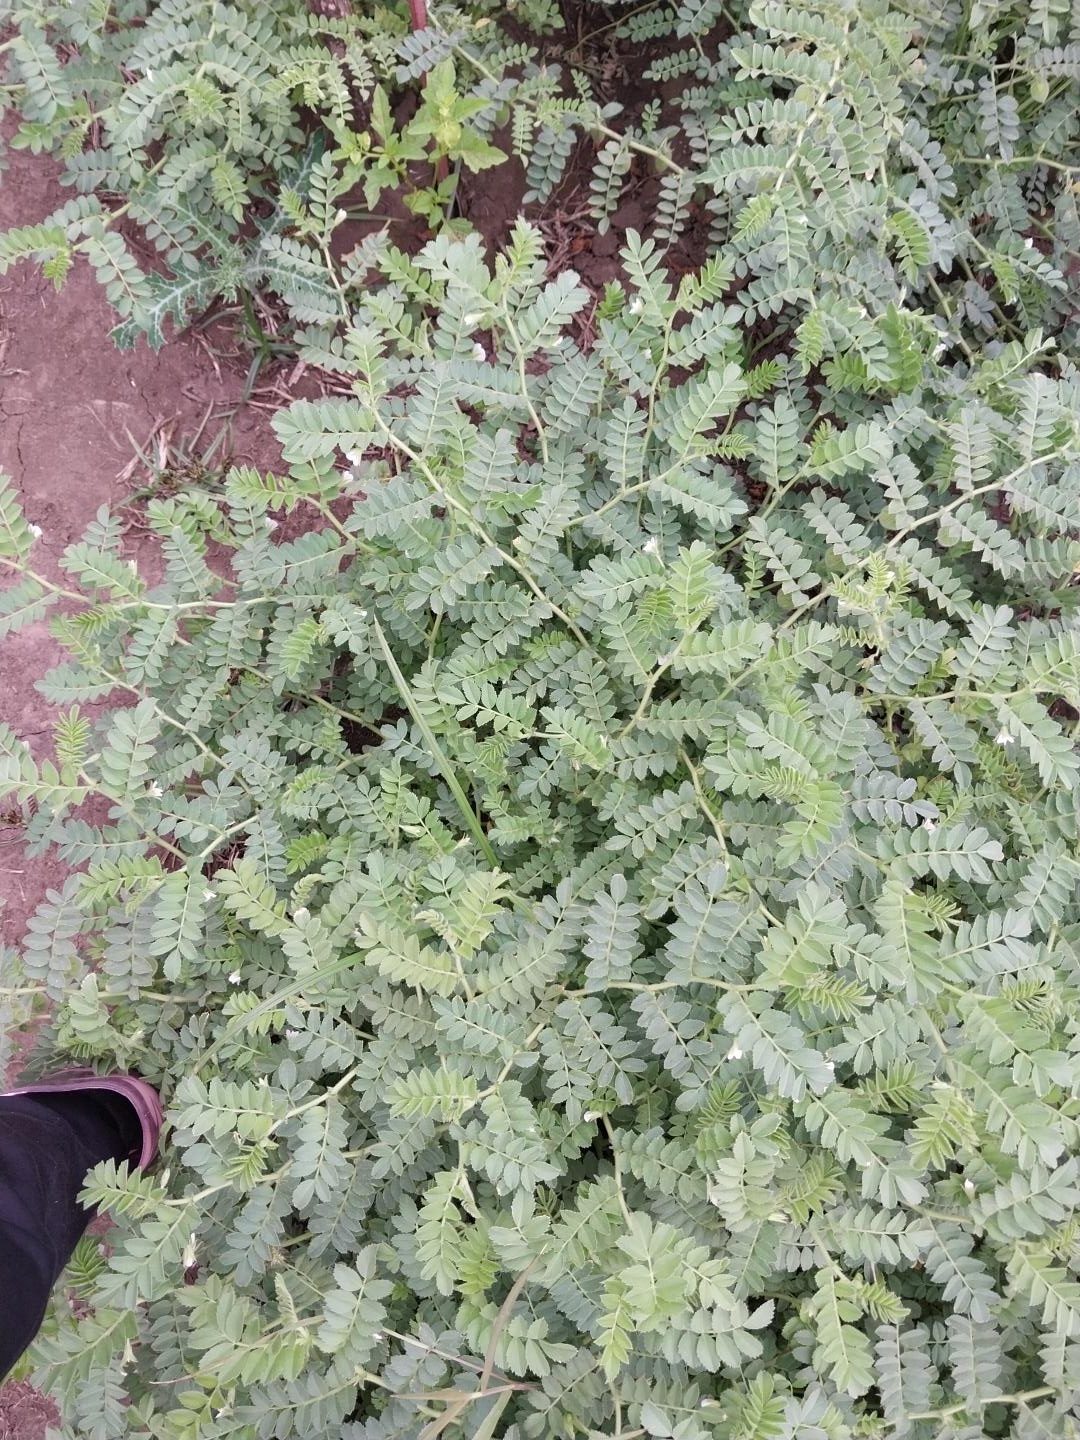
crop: chickpea
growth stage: development pod
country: Tanzania
